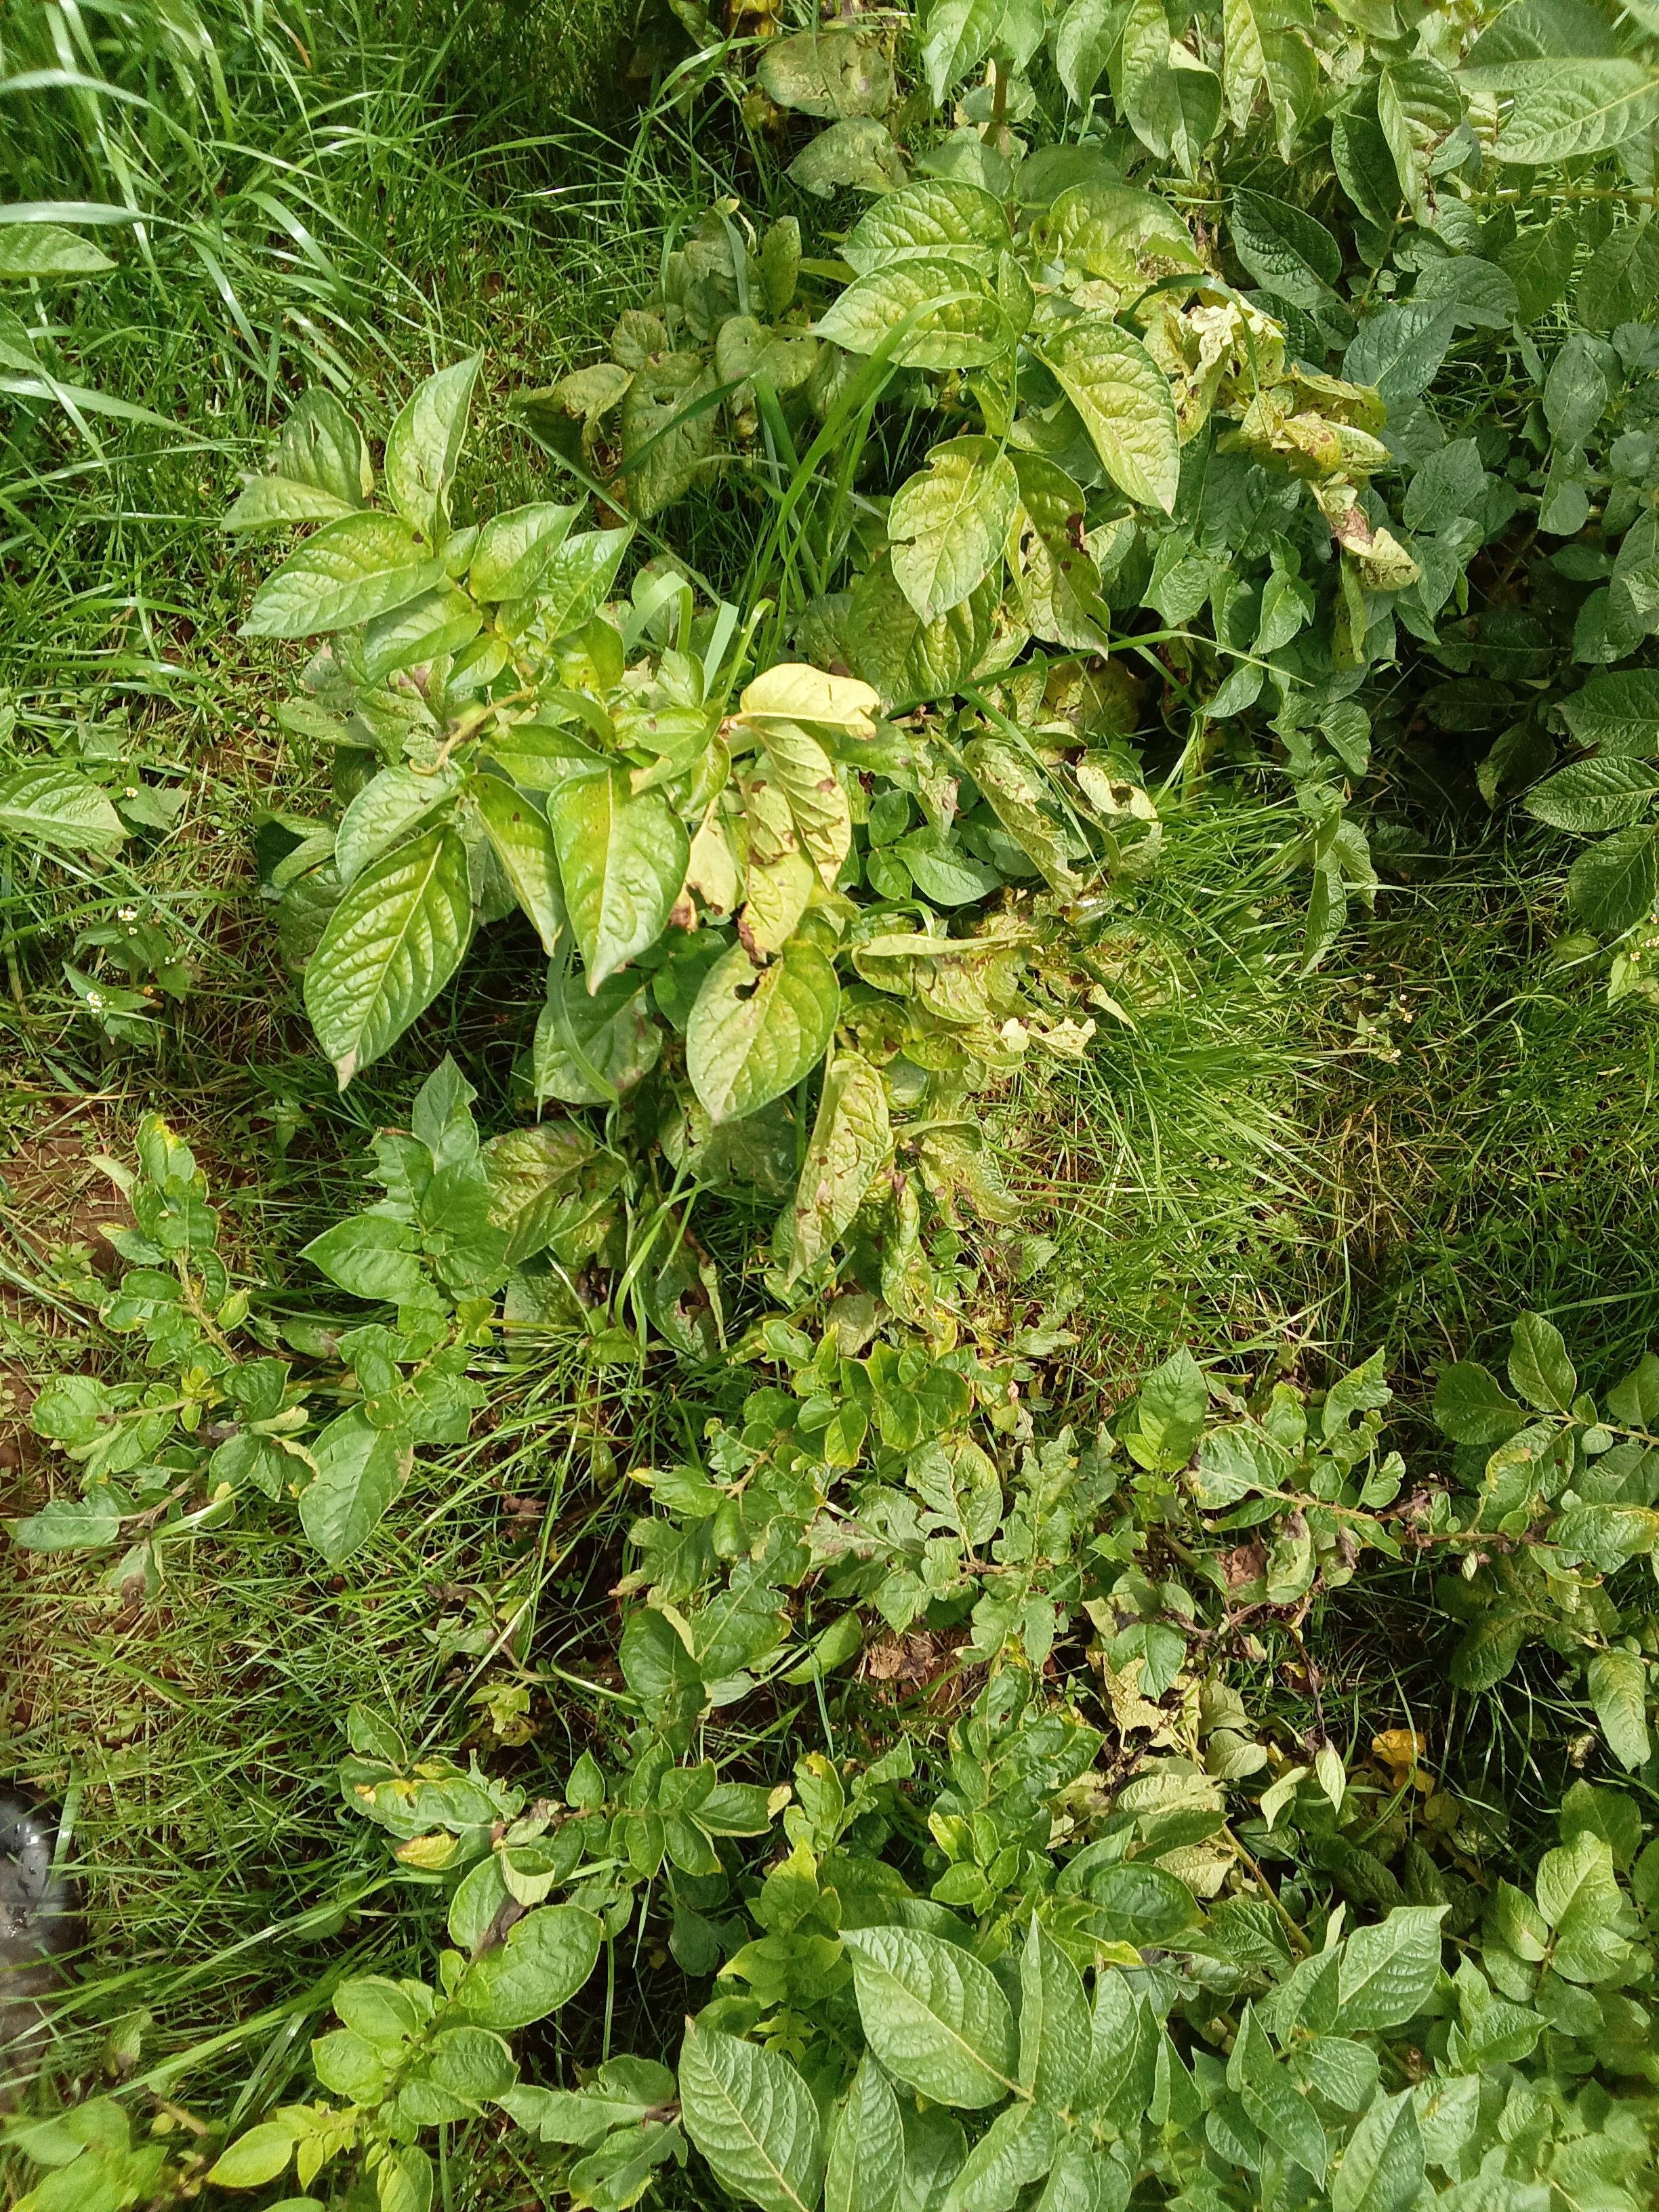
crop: potato
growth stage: harvest maturity
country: Kenya
